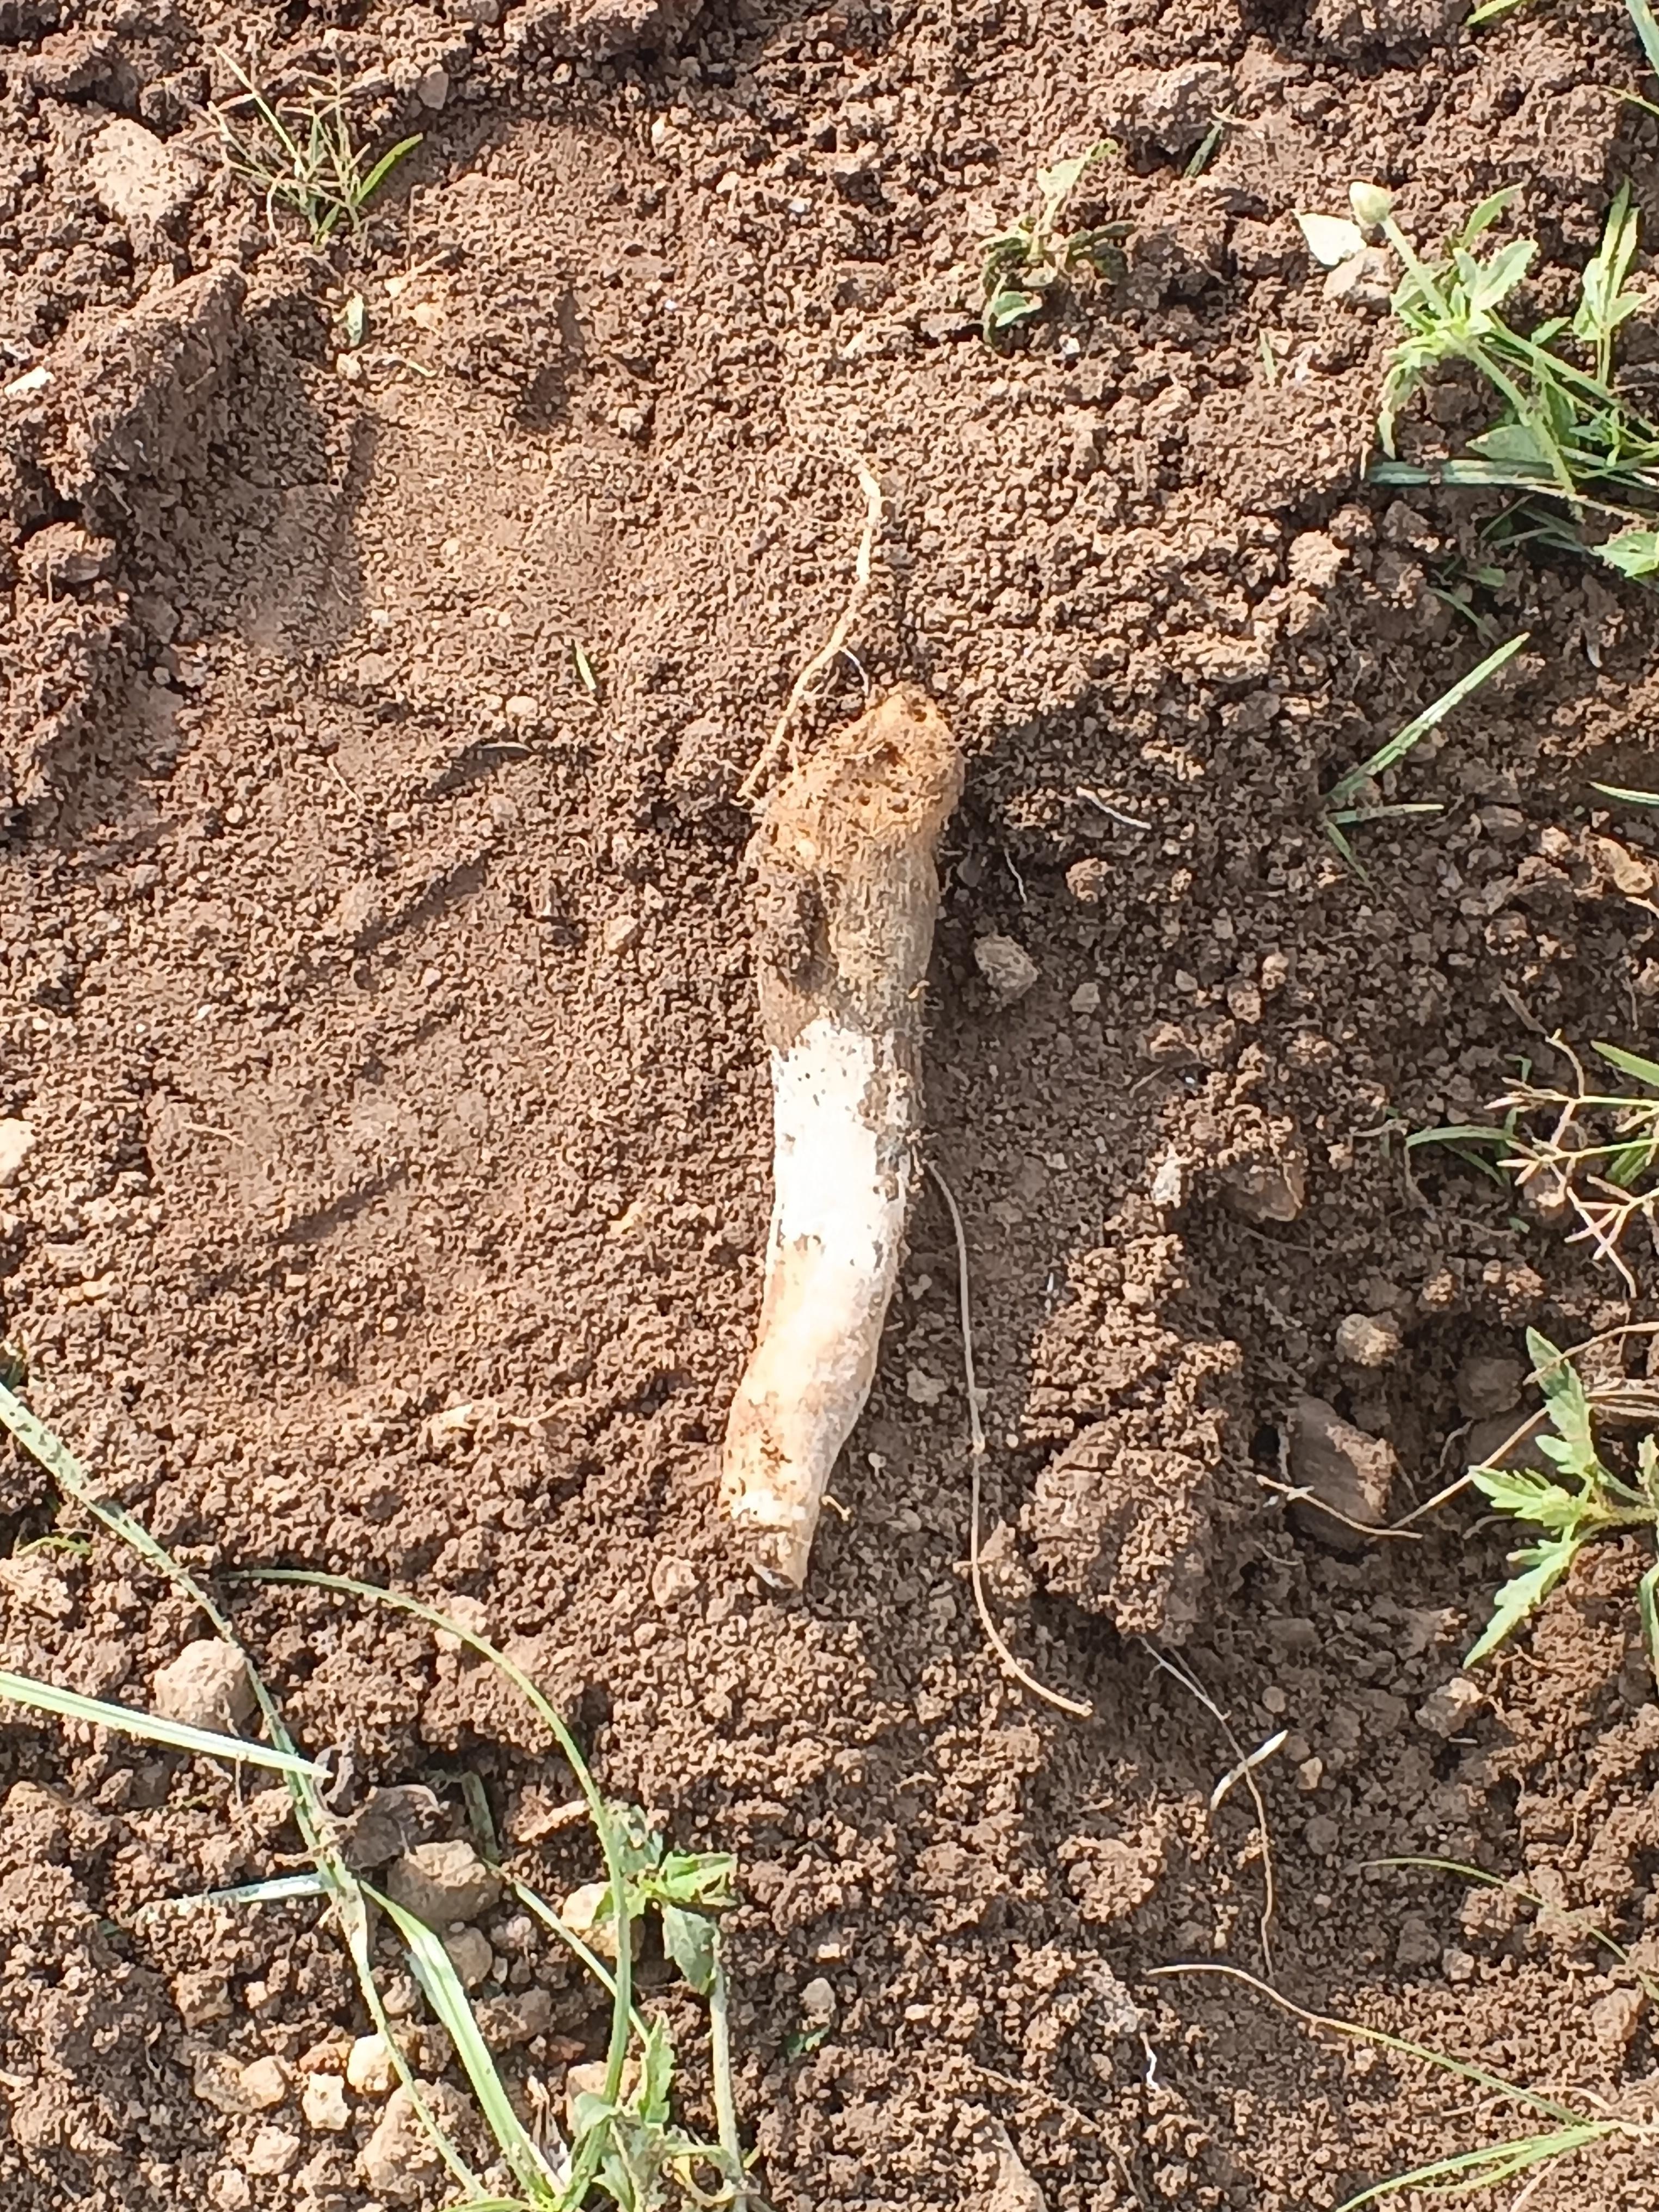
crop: yam
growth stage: harvest
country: Nigeria
